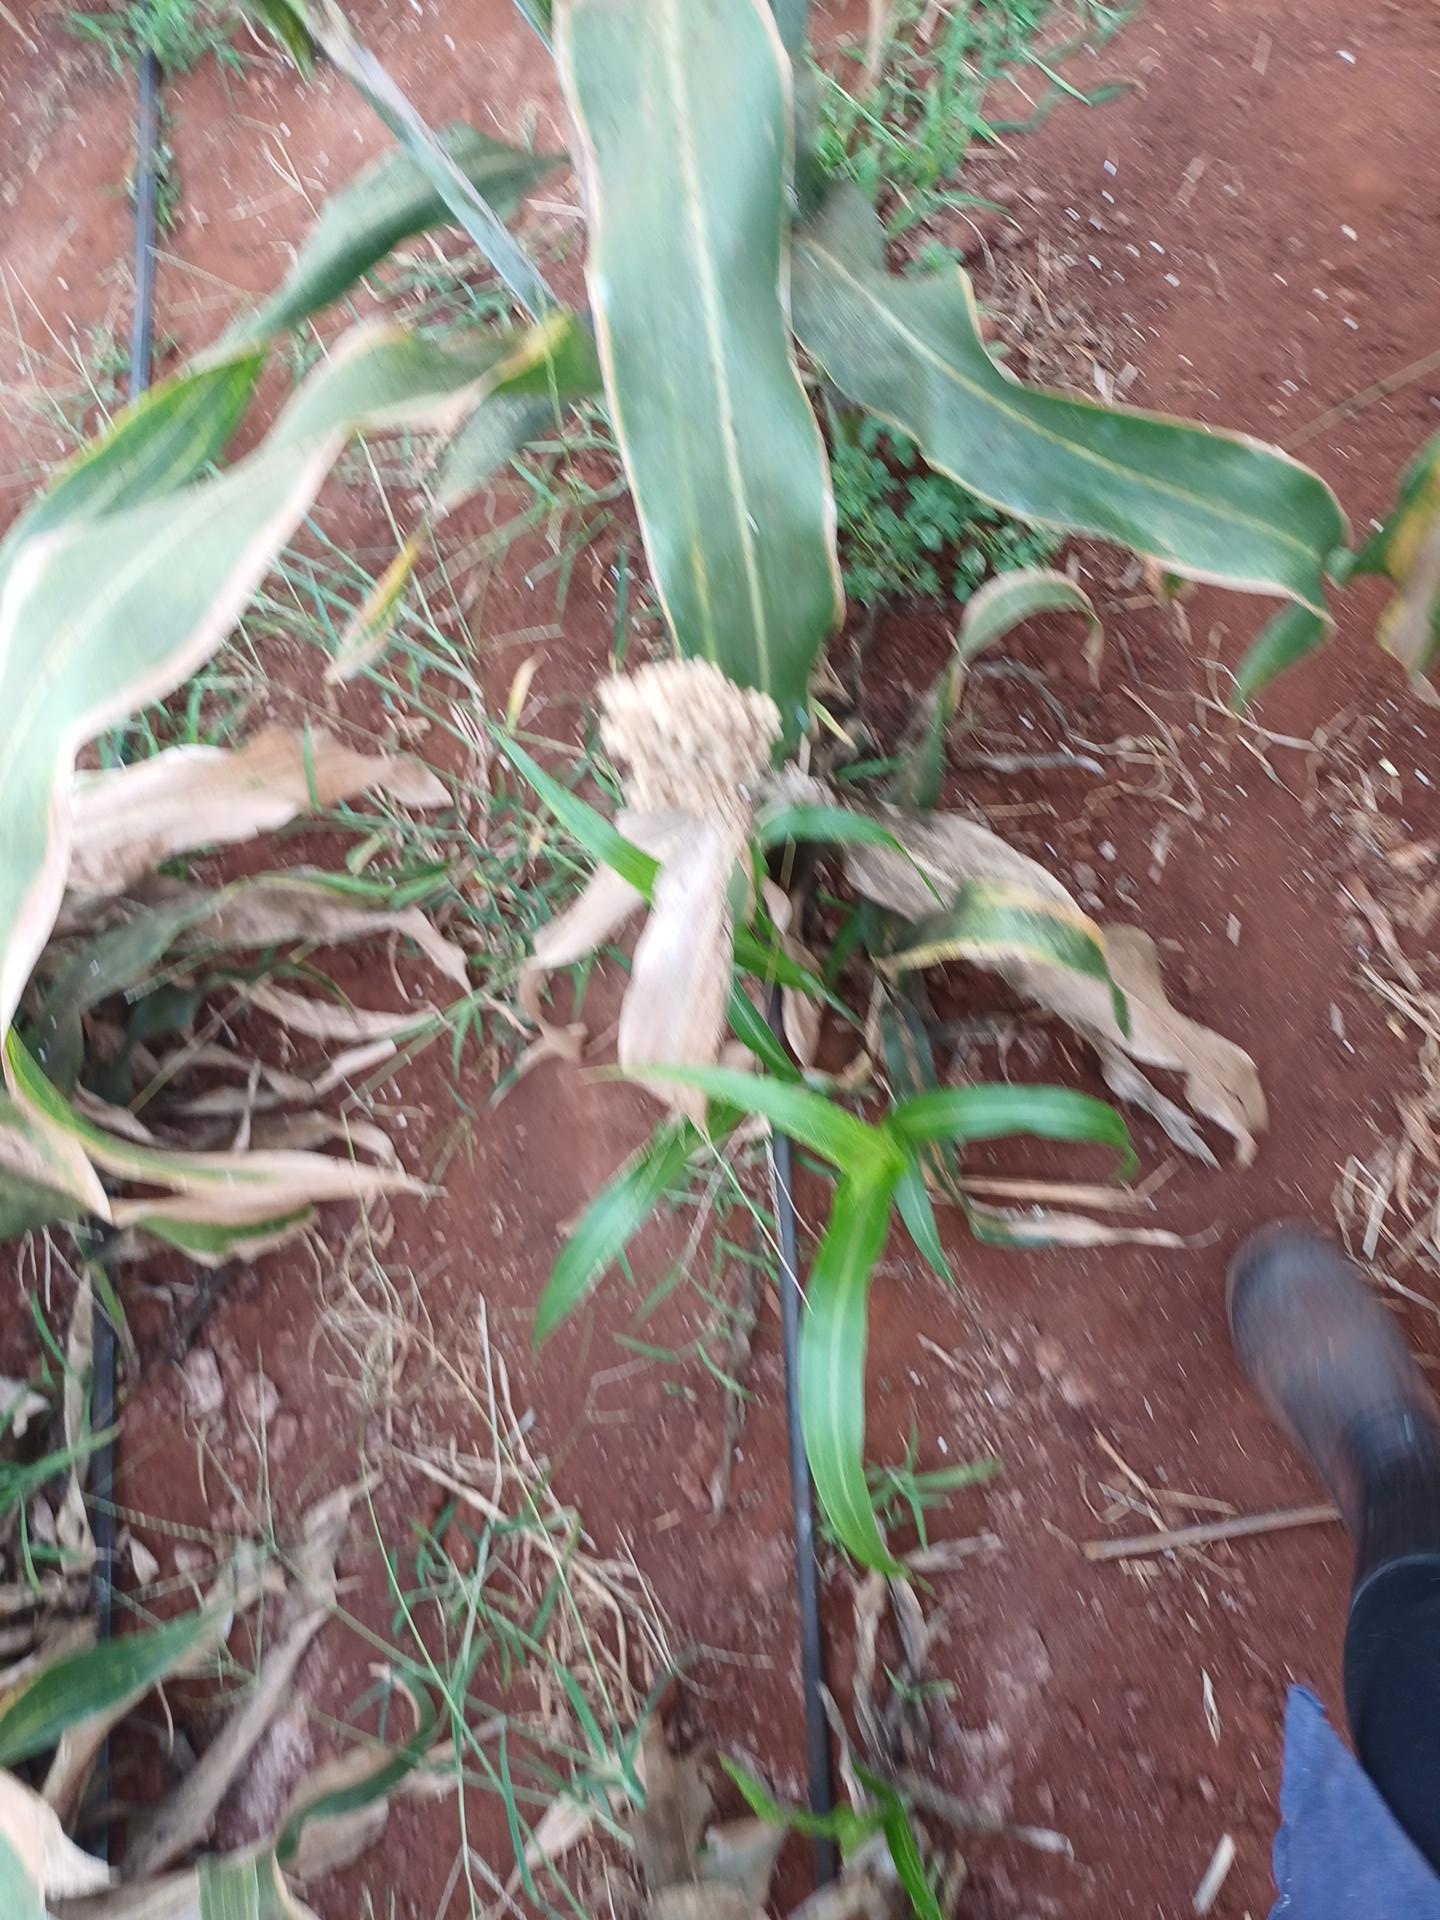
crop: sorghum
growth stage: maturity
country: Kenya
